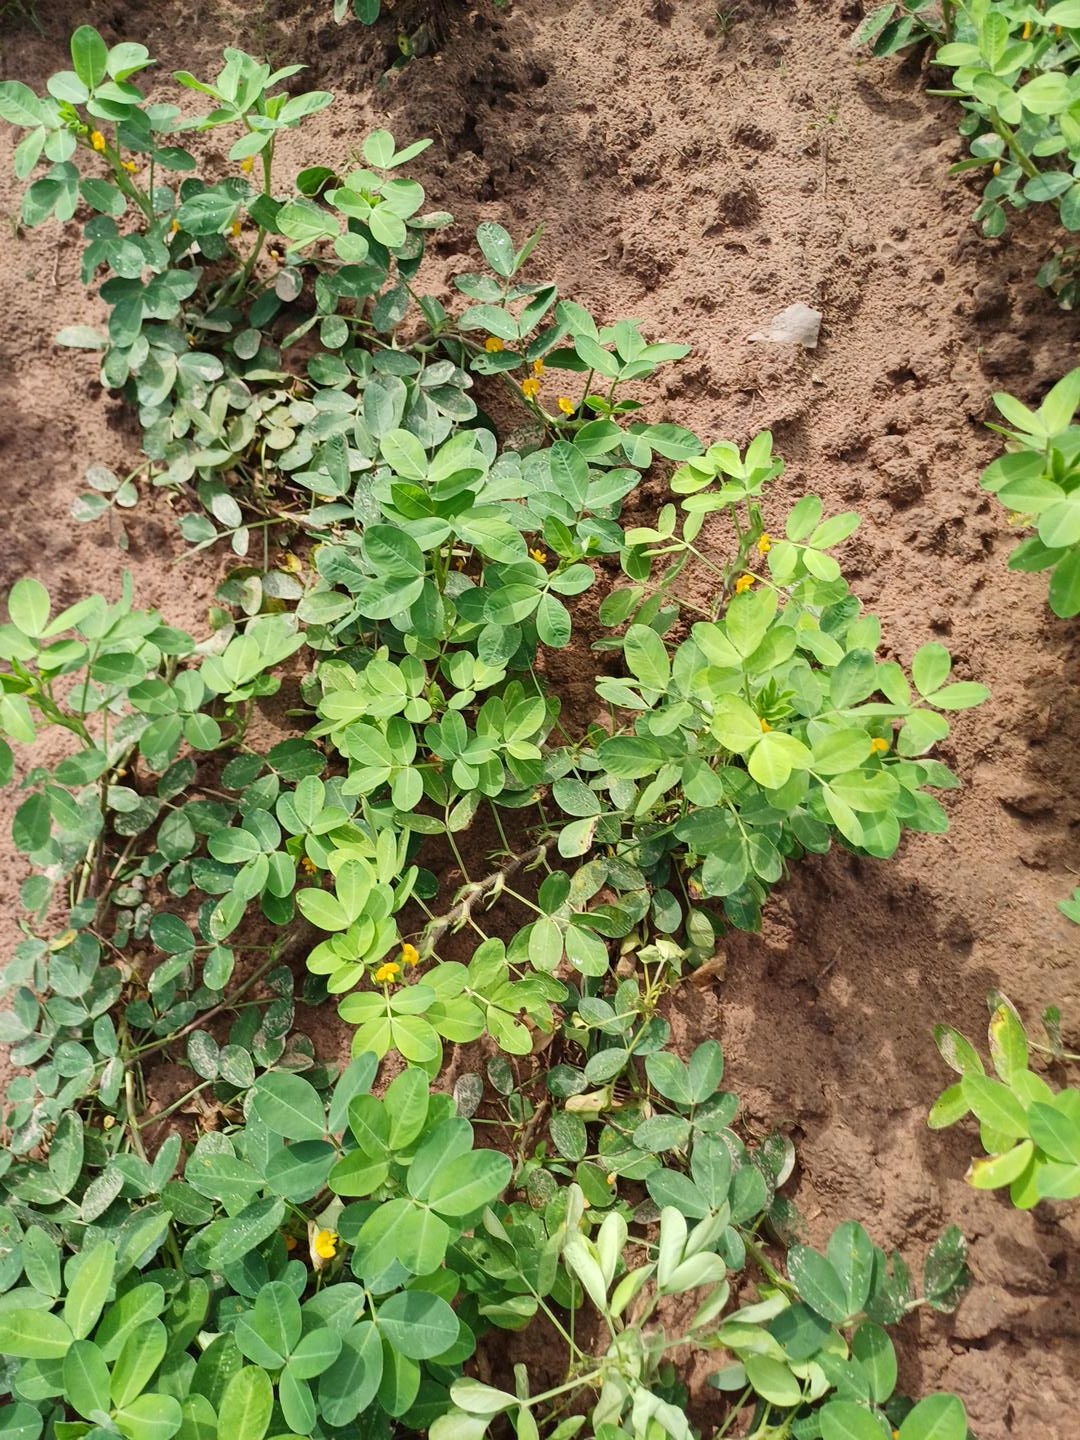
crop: groundnut
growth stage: flowering
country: Senegal
